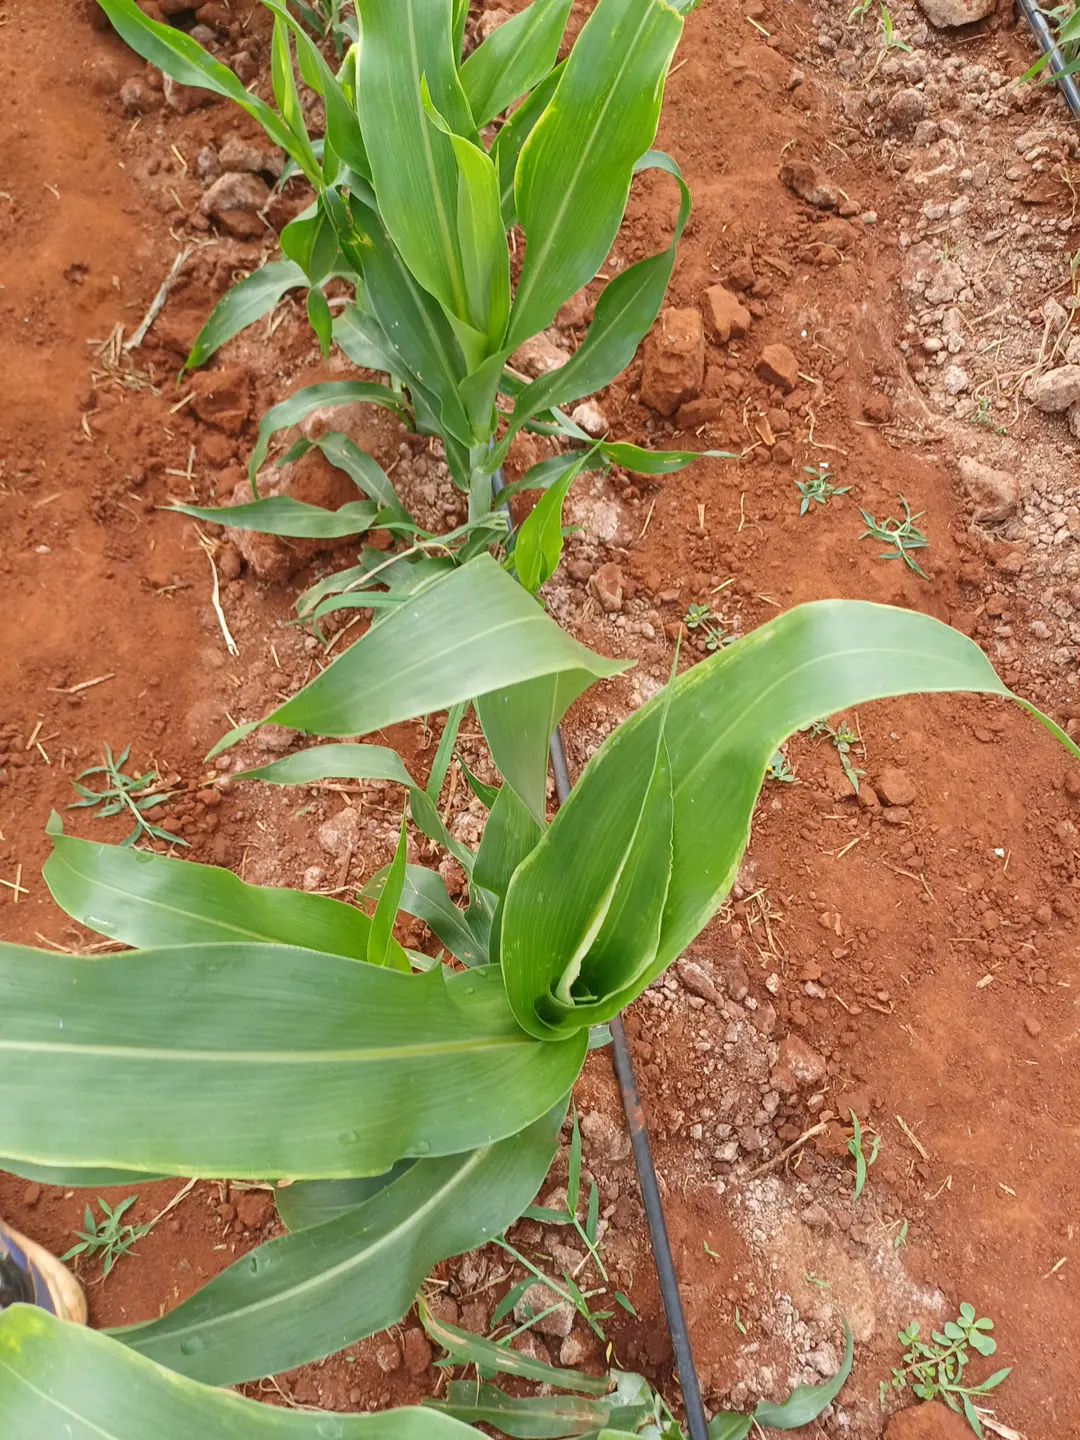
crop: sorghum
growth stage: elongation stem
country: Kenya
